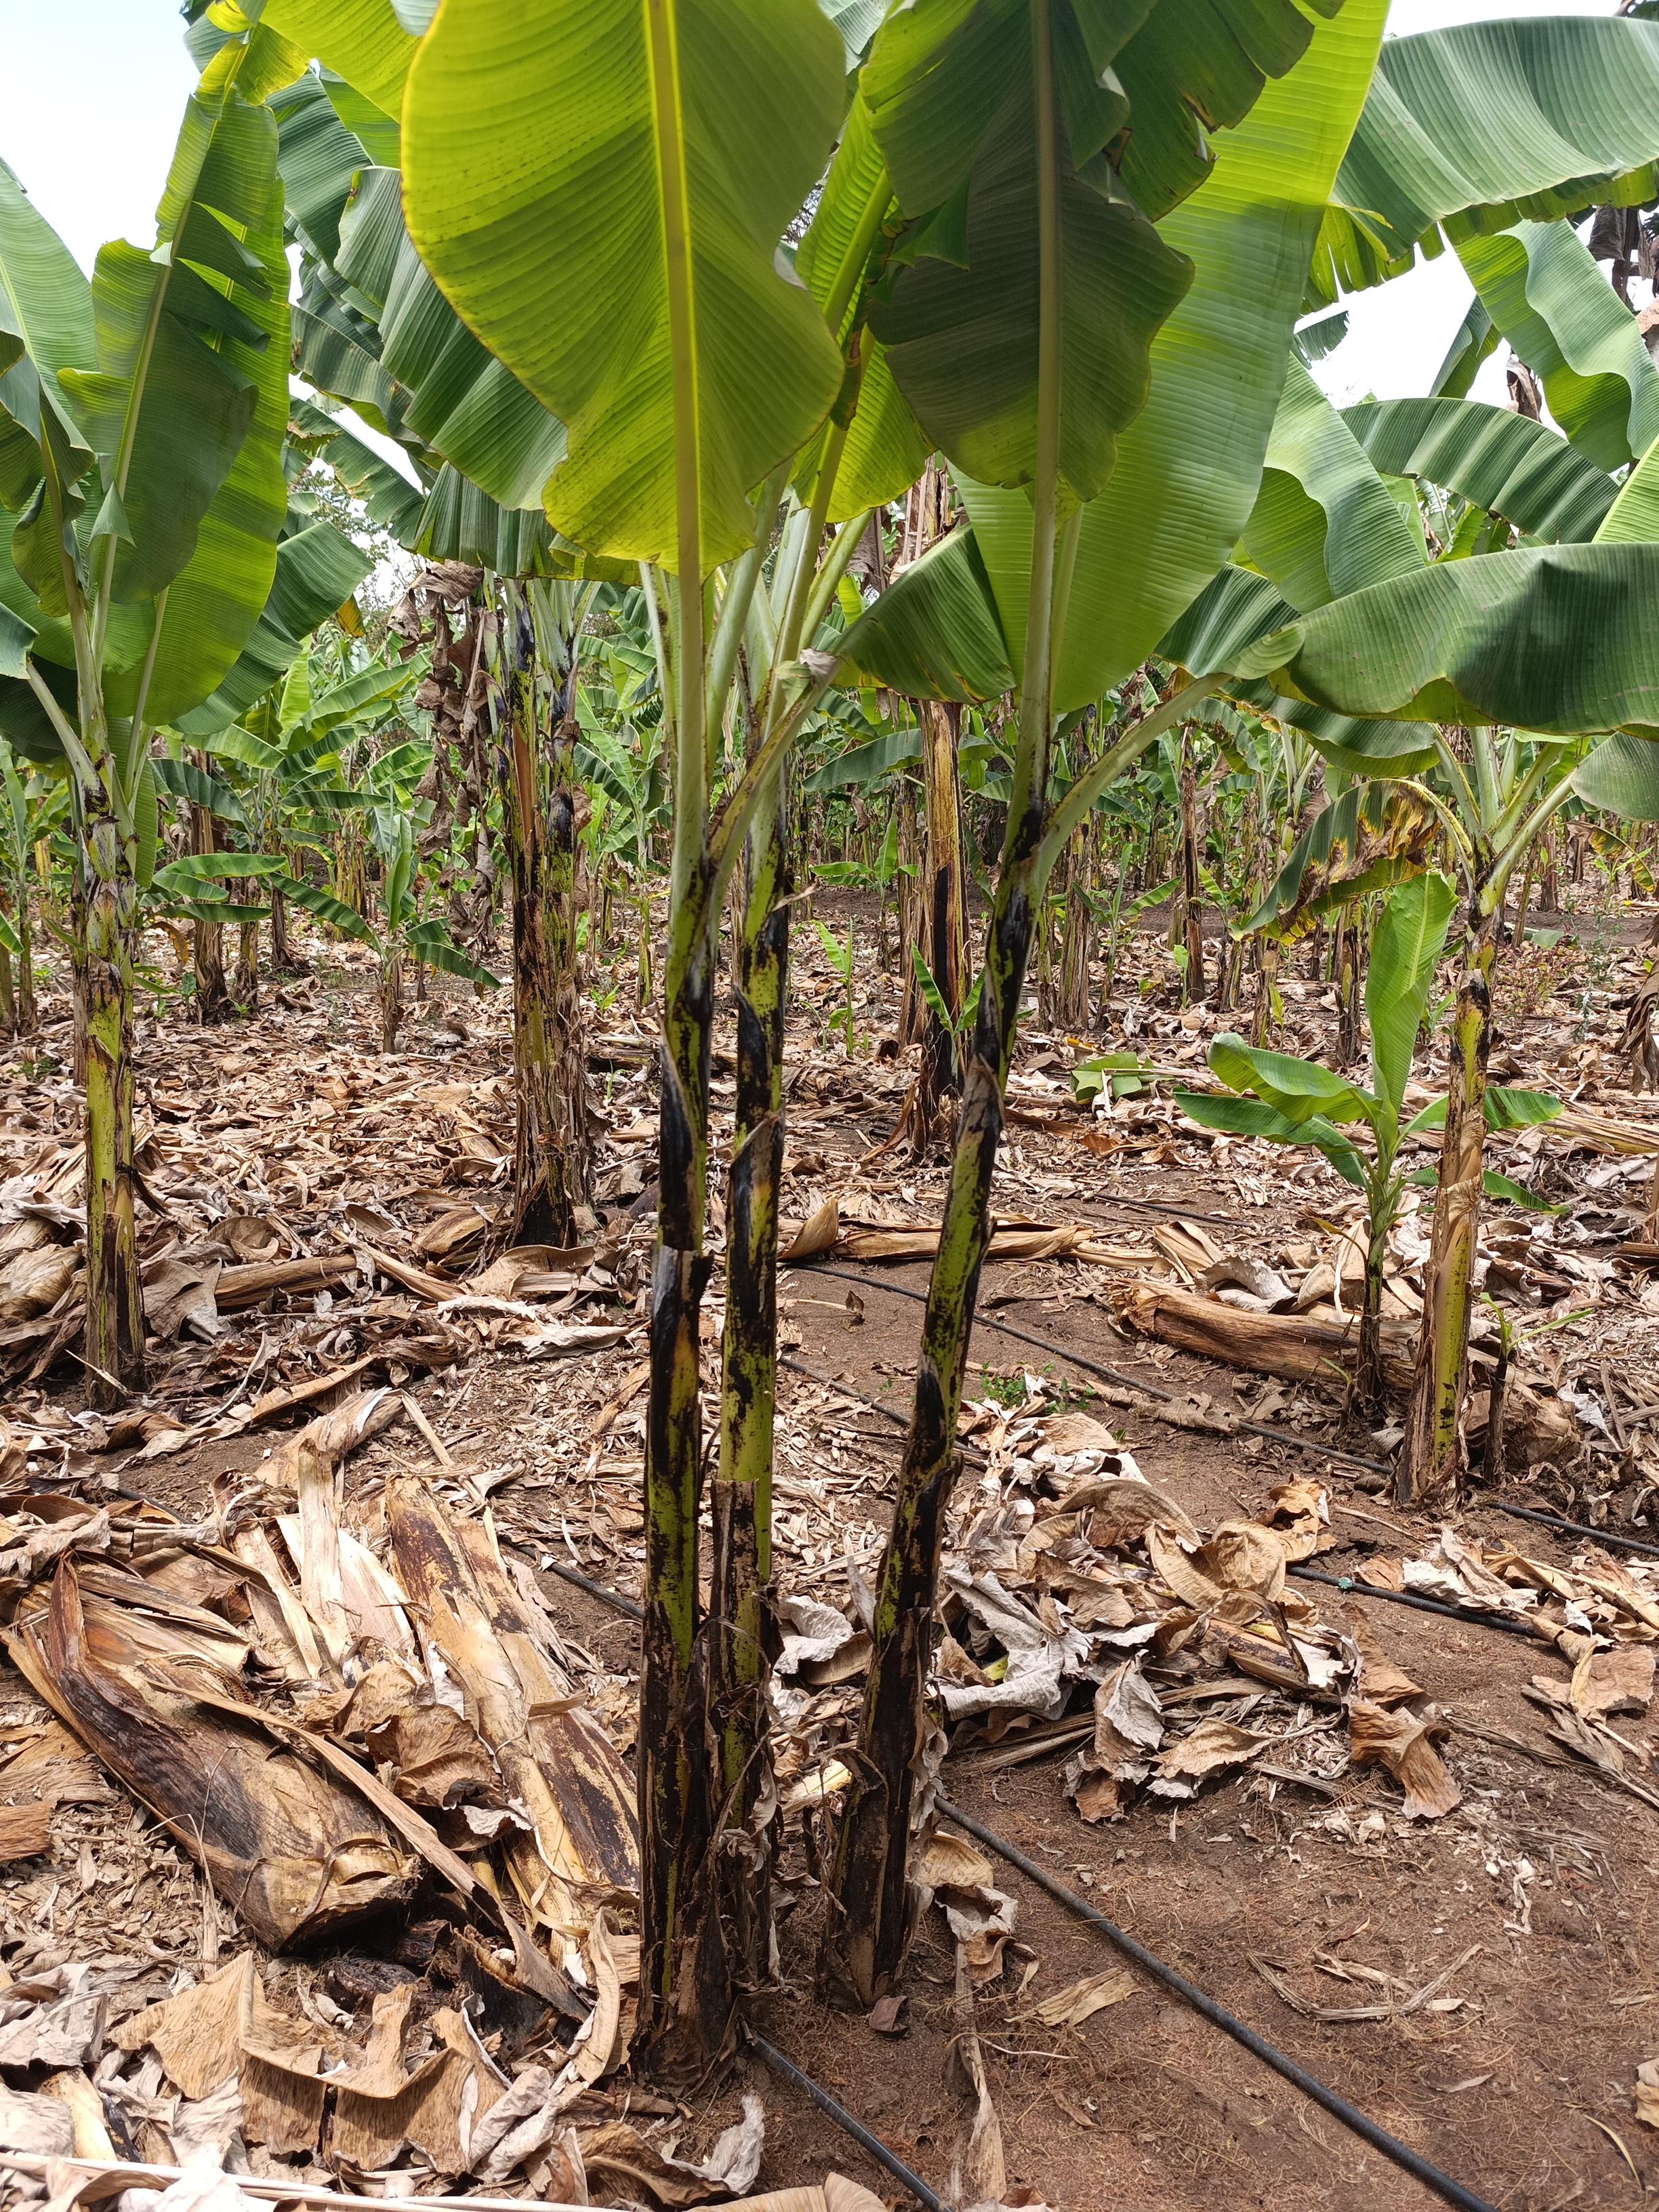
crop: banana
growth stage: vegetative
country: Tanzania
